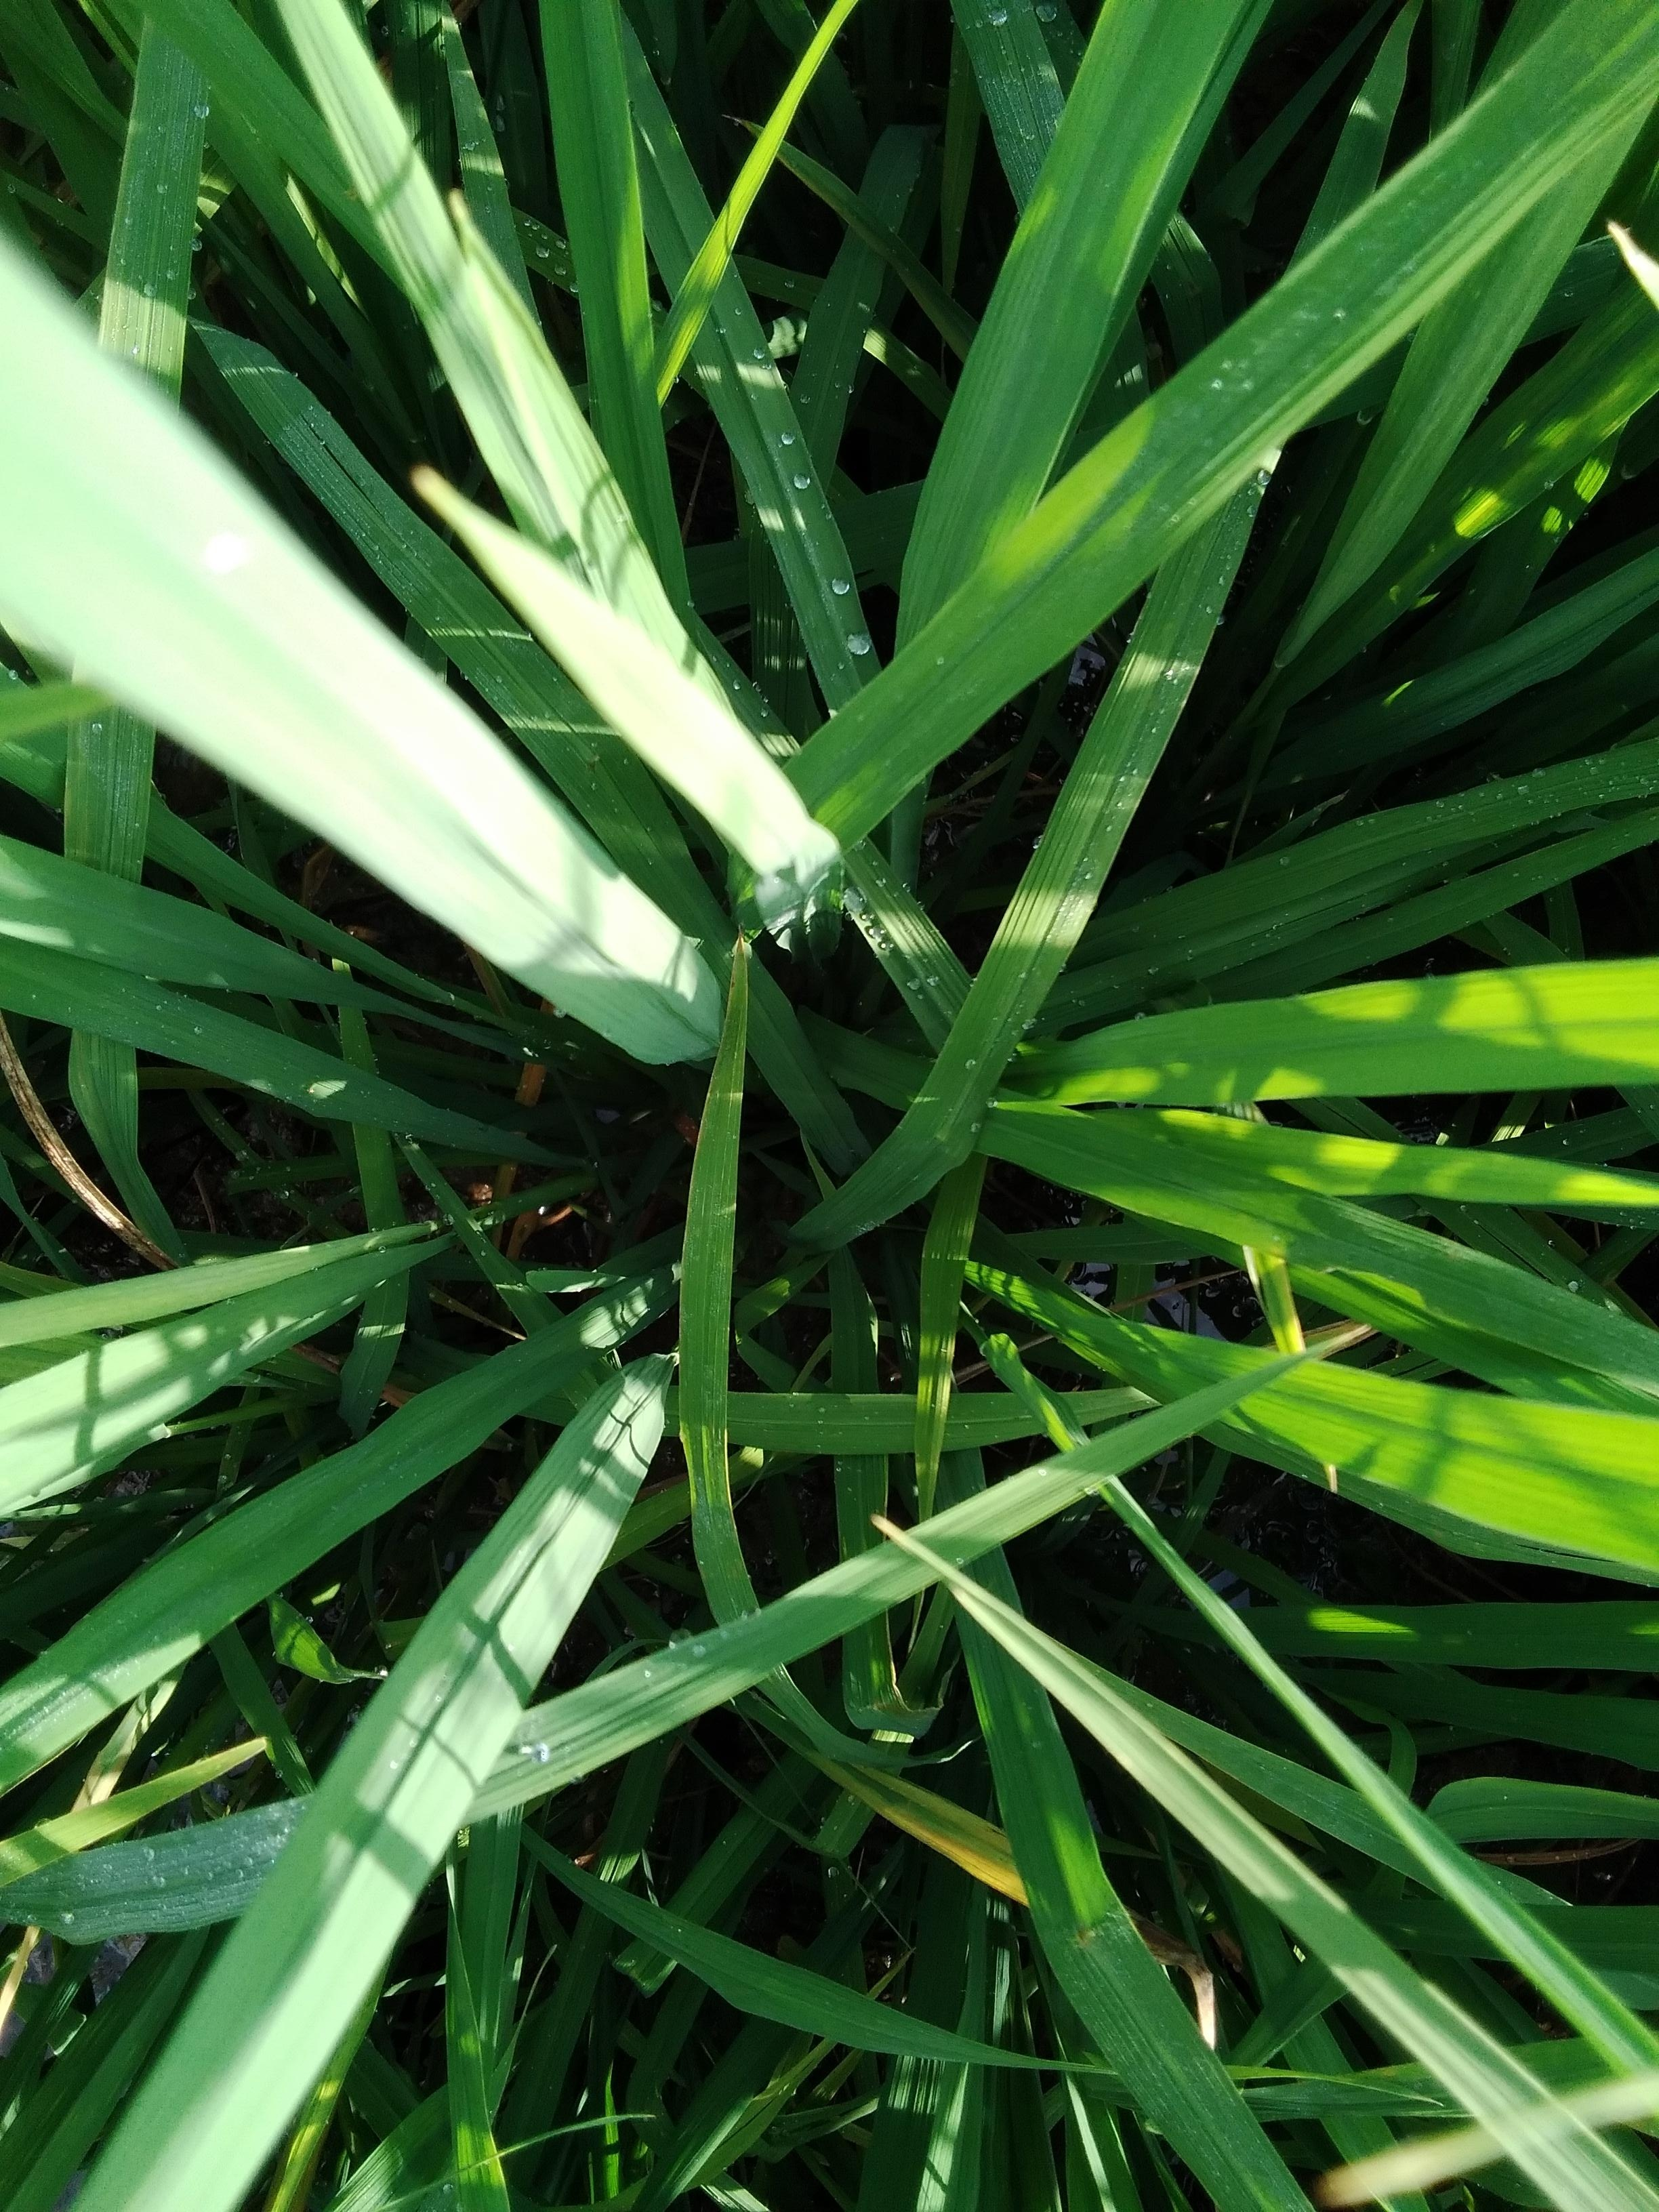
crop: rice
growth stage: booting
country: Nigeria
